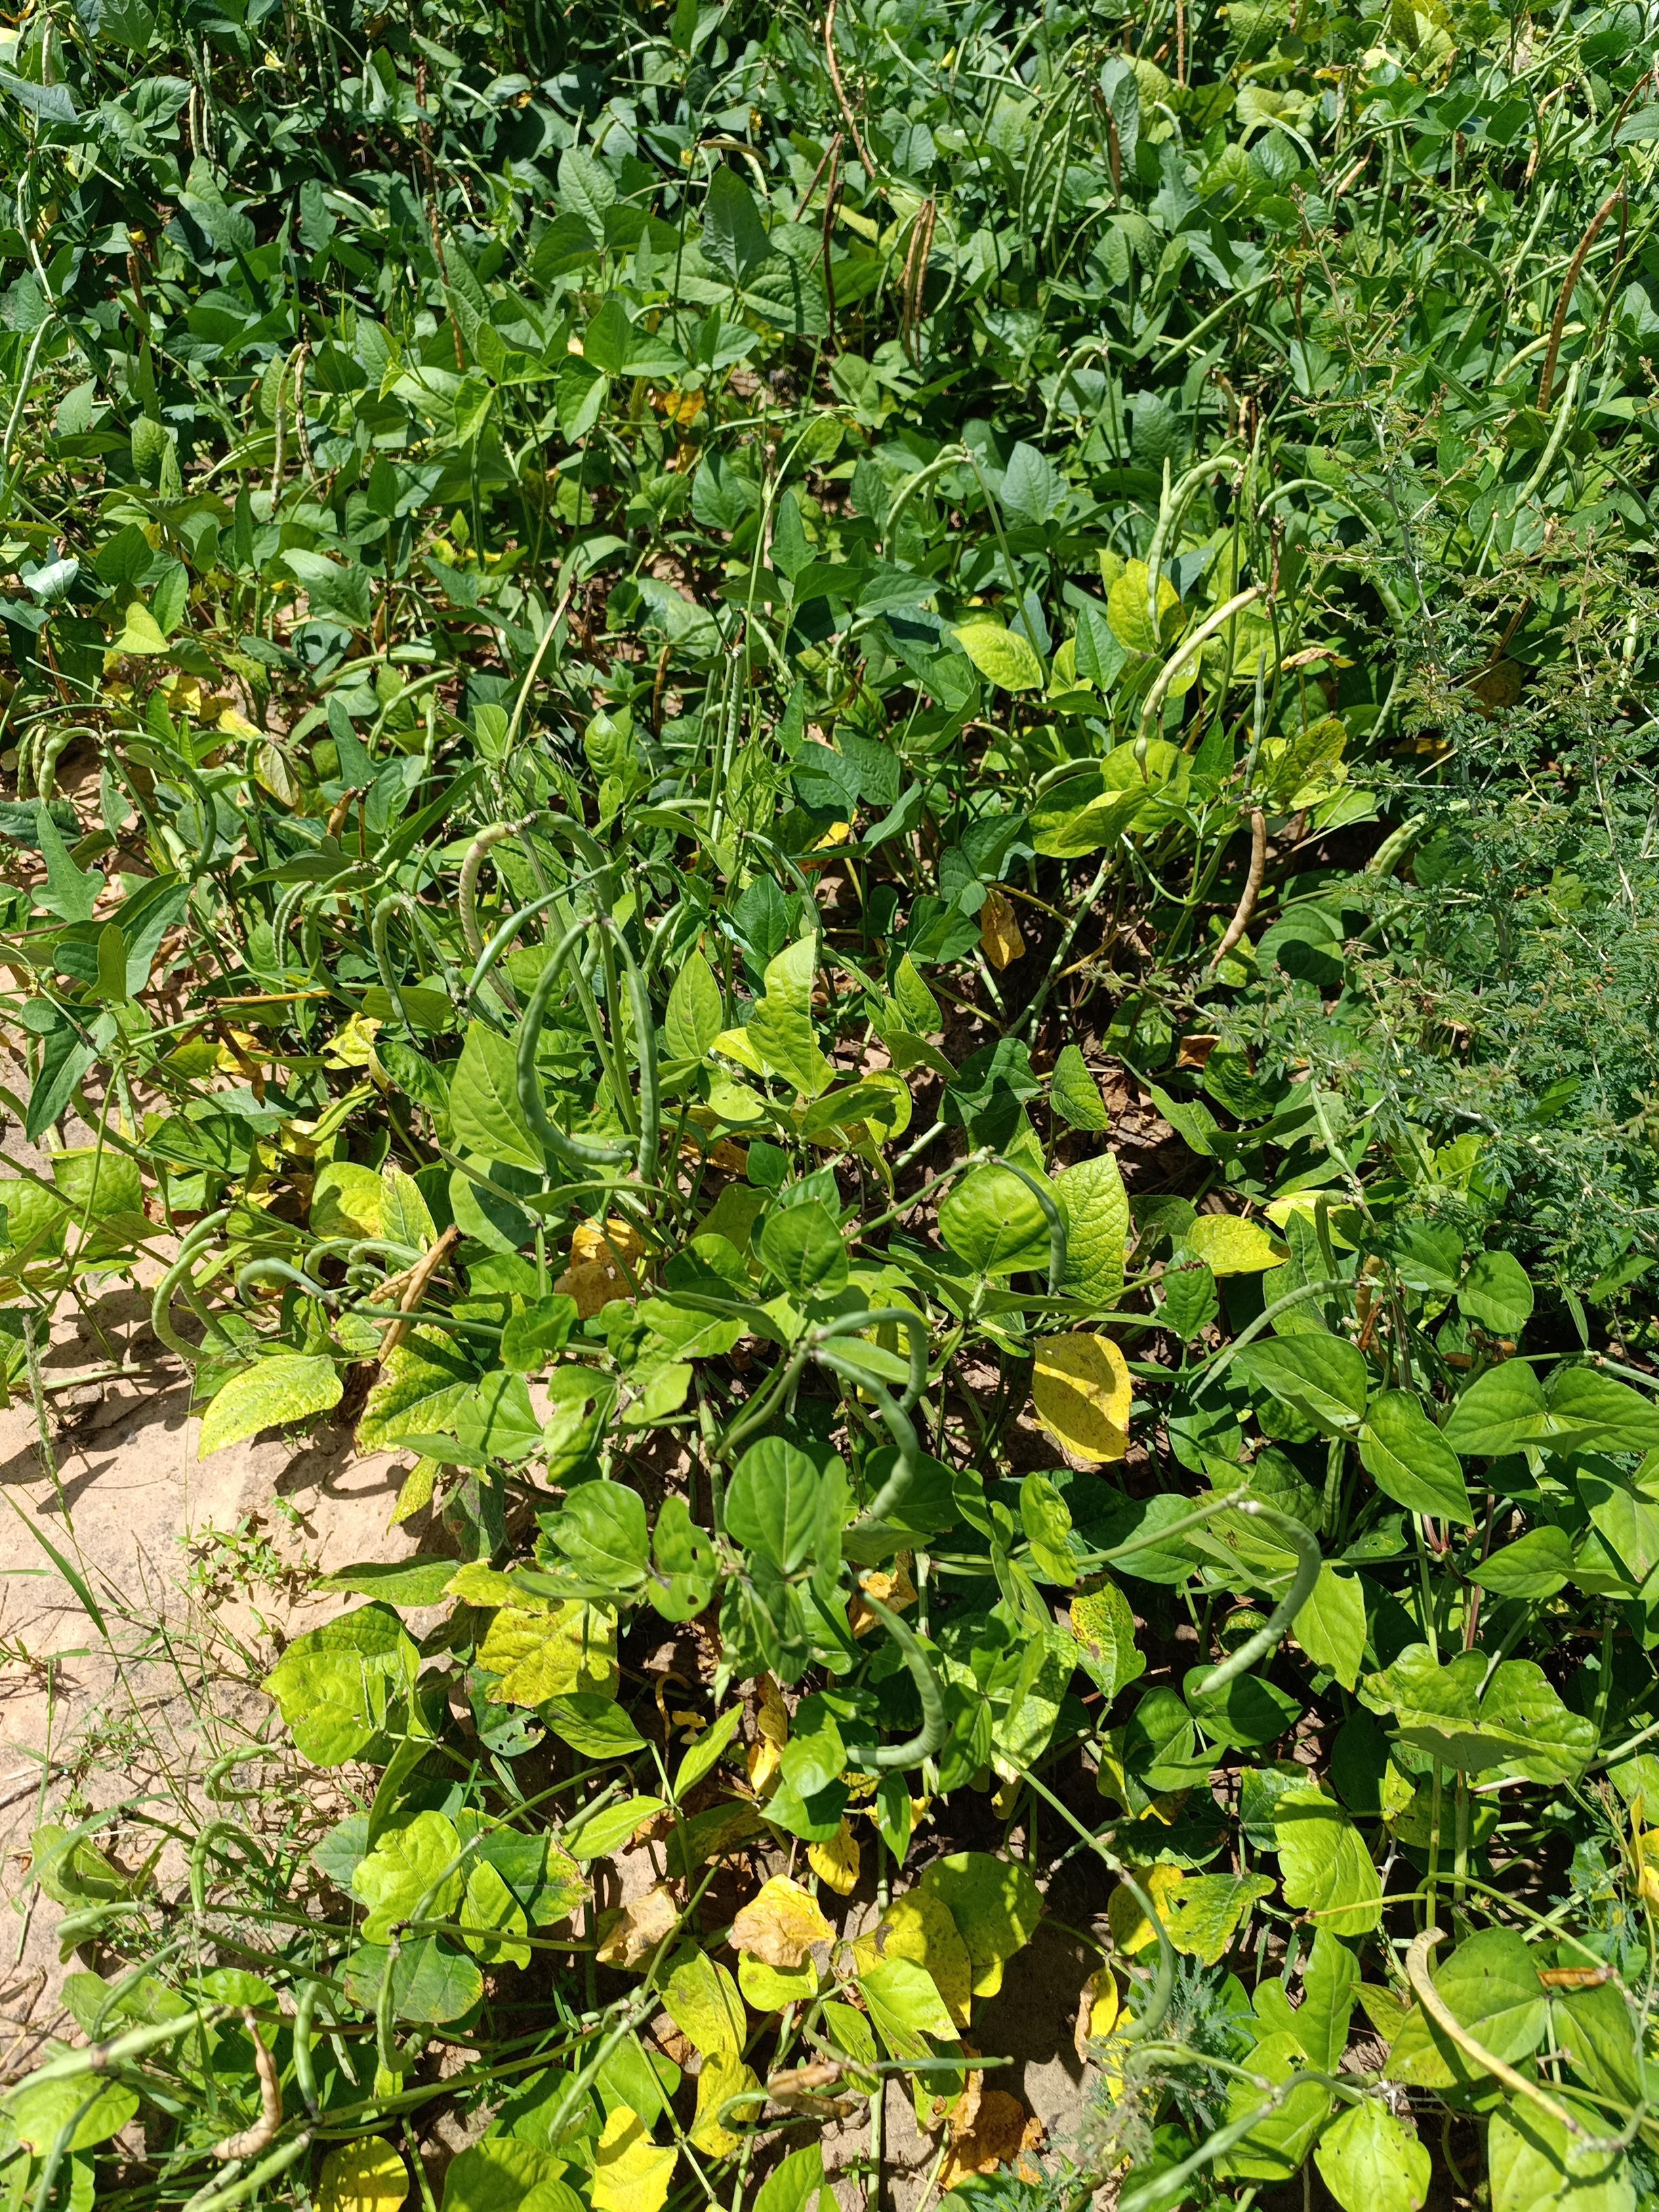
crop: cowpea
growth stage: maturity
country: Nigeria
